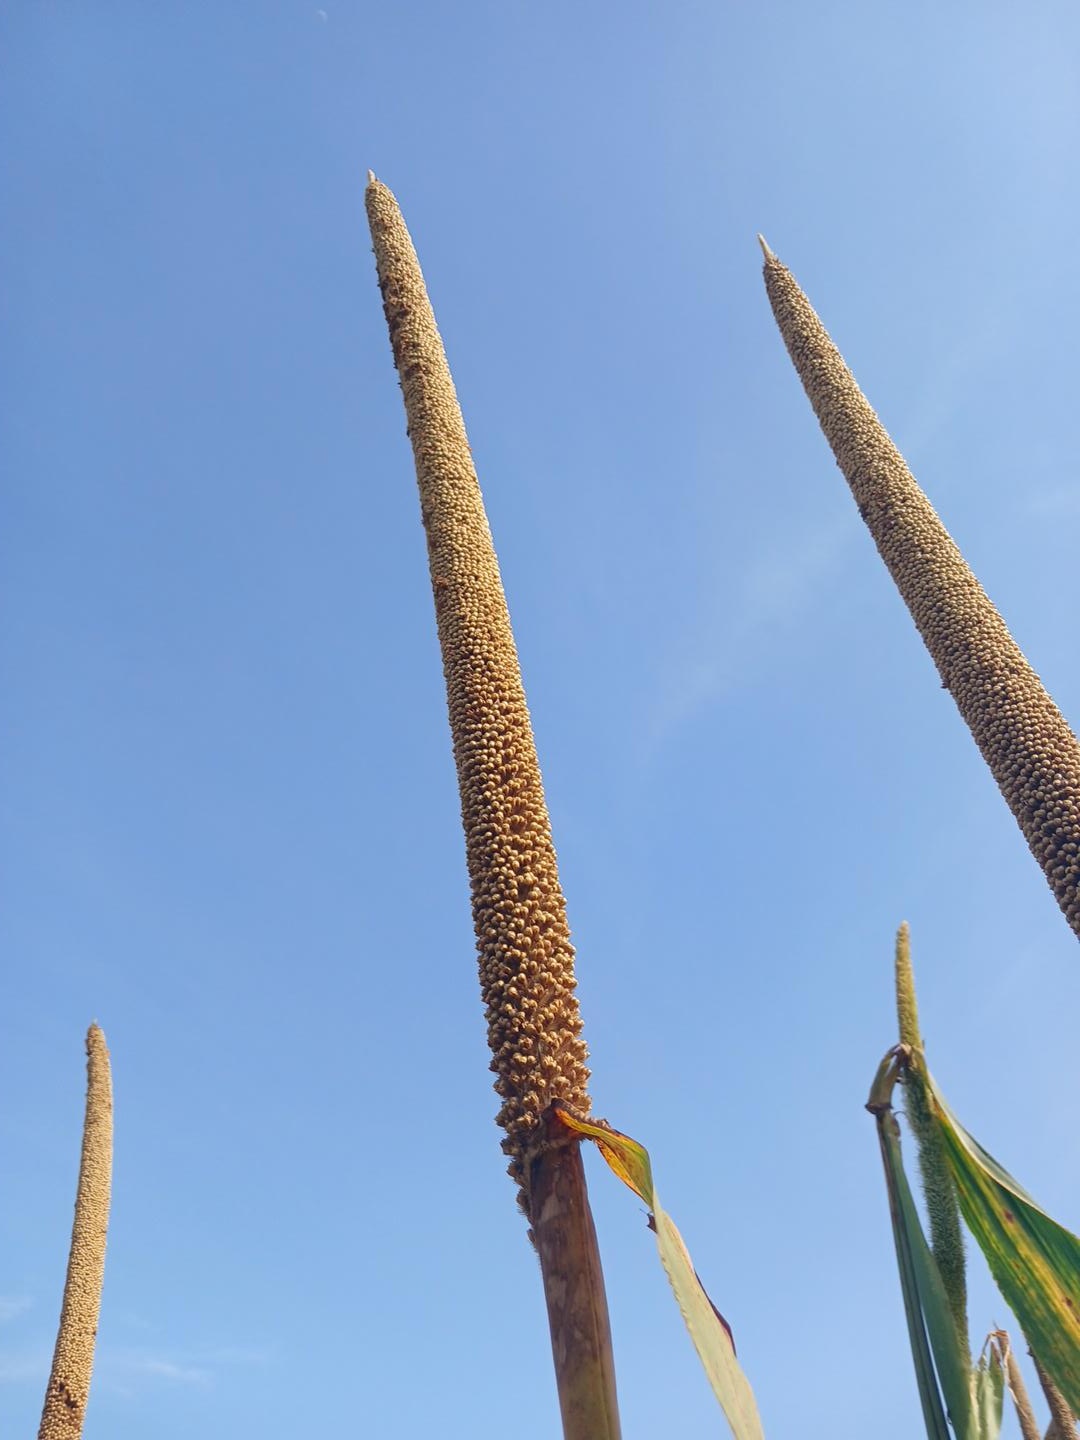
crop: pearl millet
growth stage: maturity
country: Senegal
